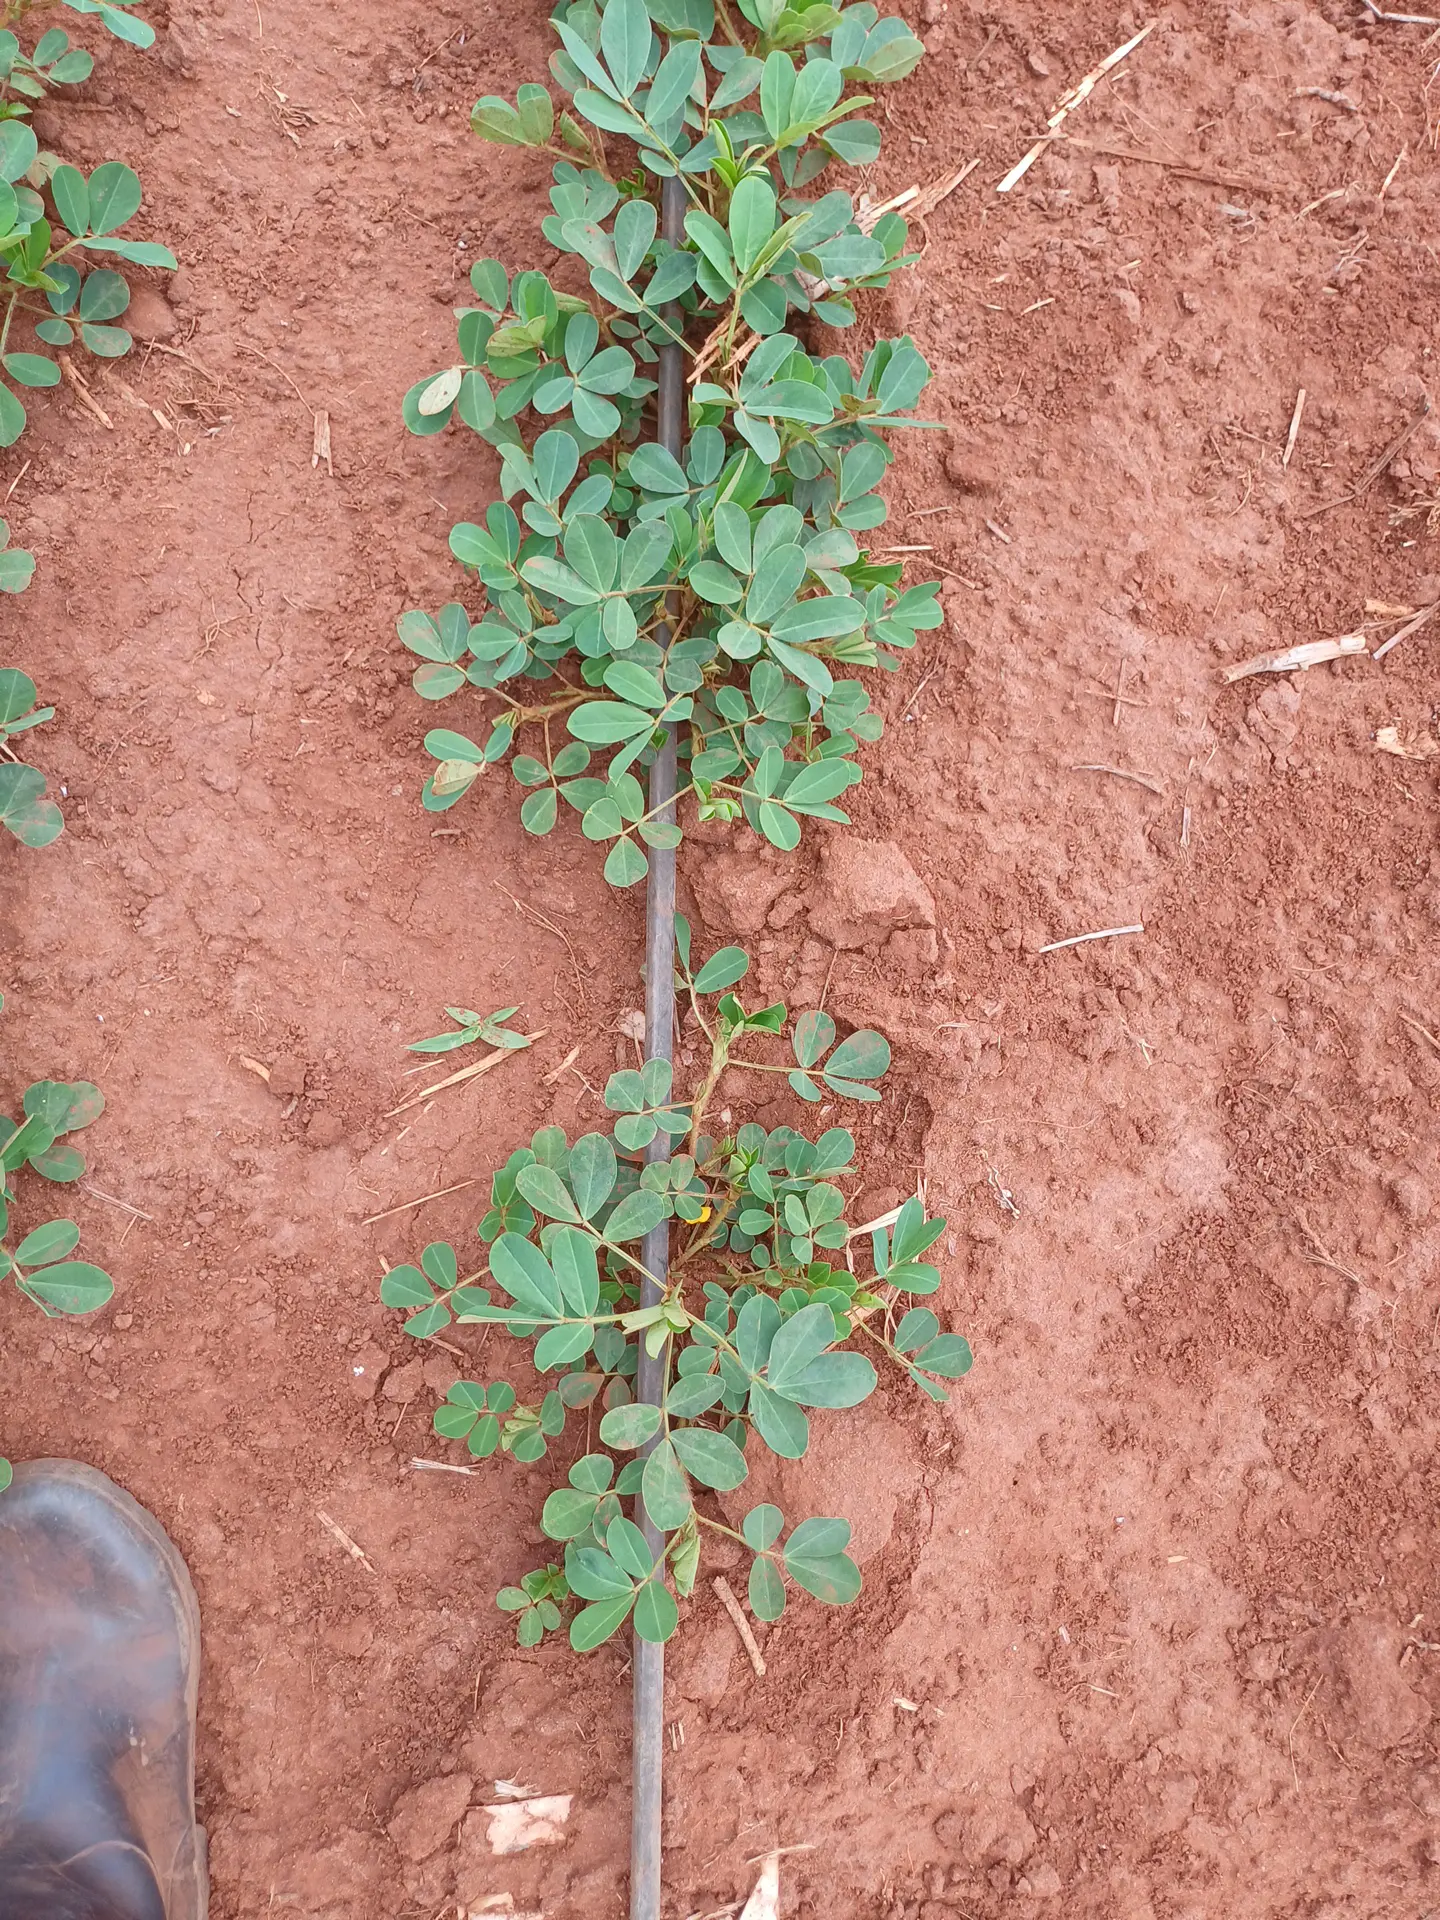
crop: groundnut
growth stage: vegetative
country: Kenya
